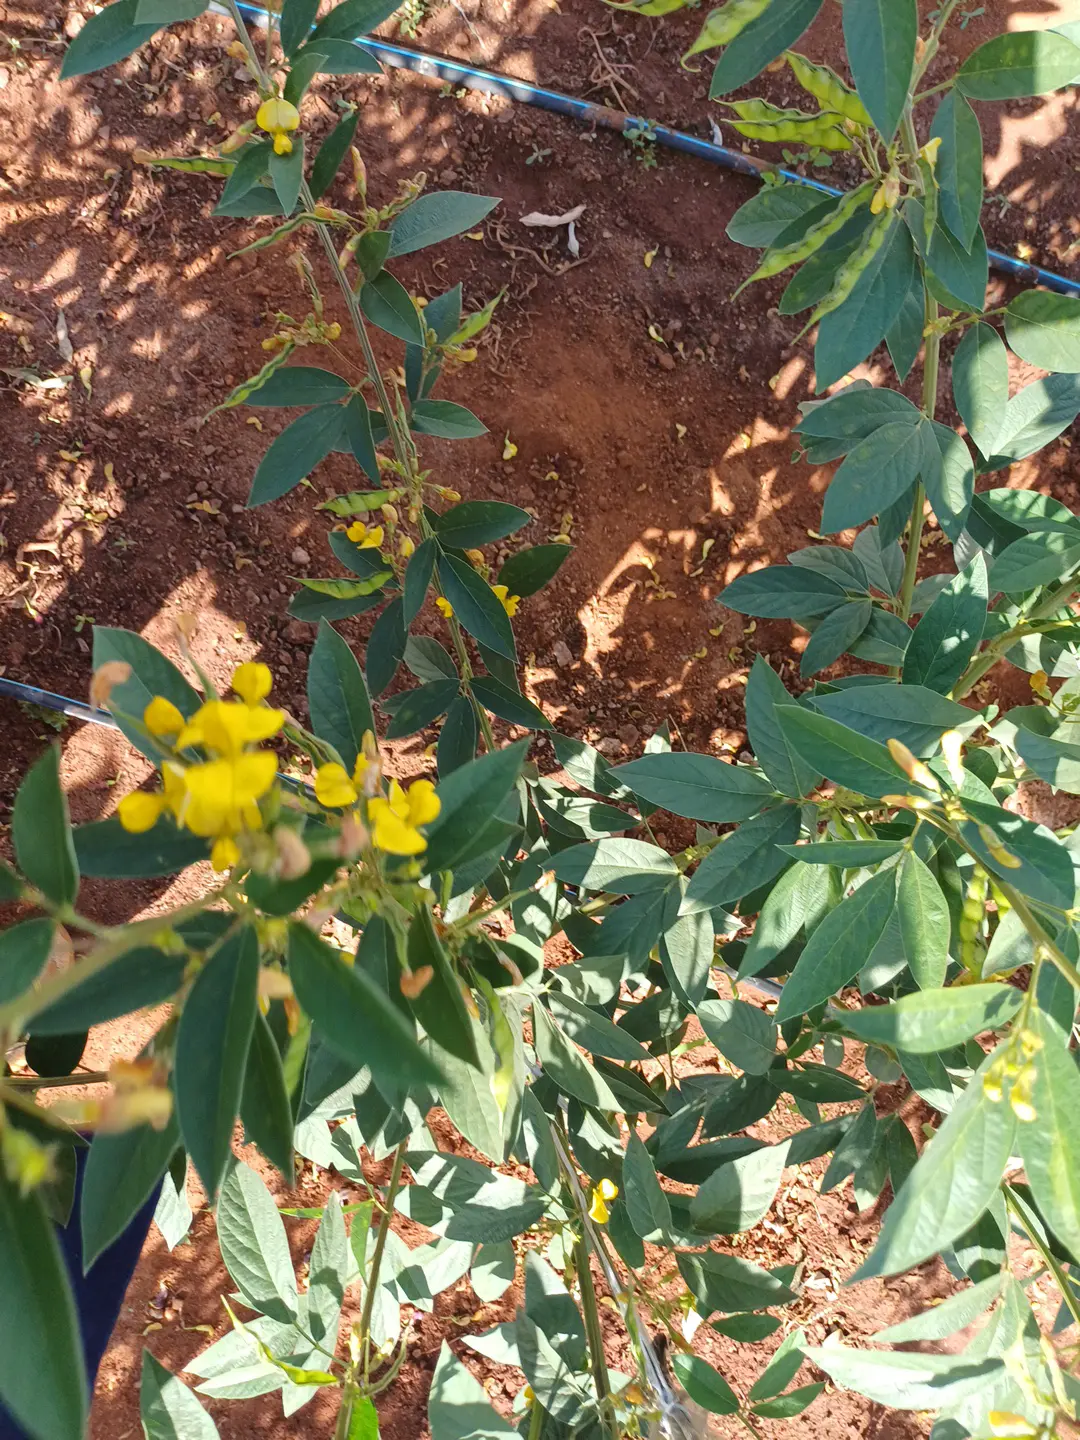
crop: pigeonpea
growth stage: development pod
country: Kenya
